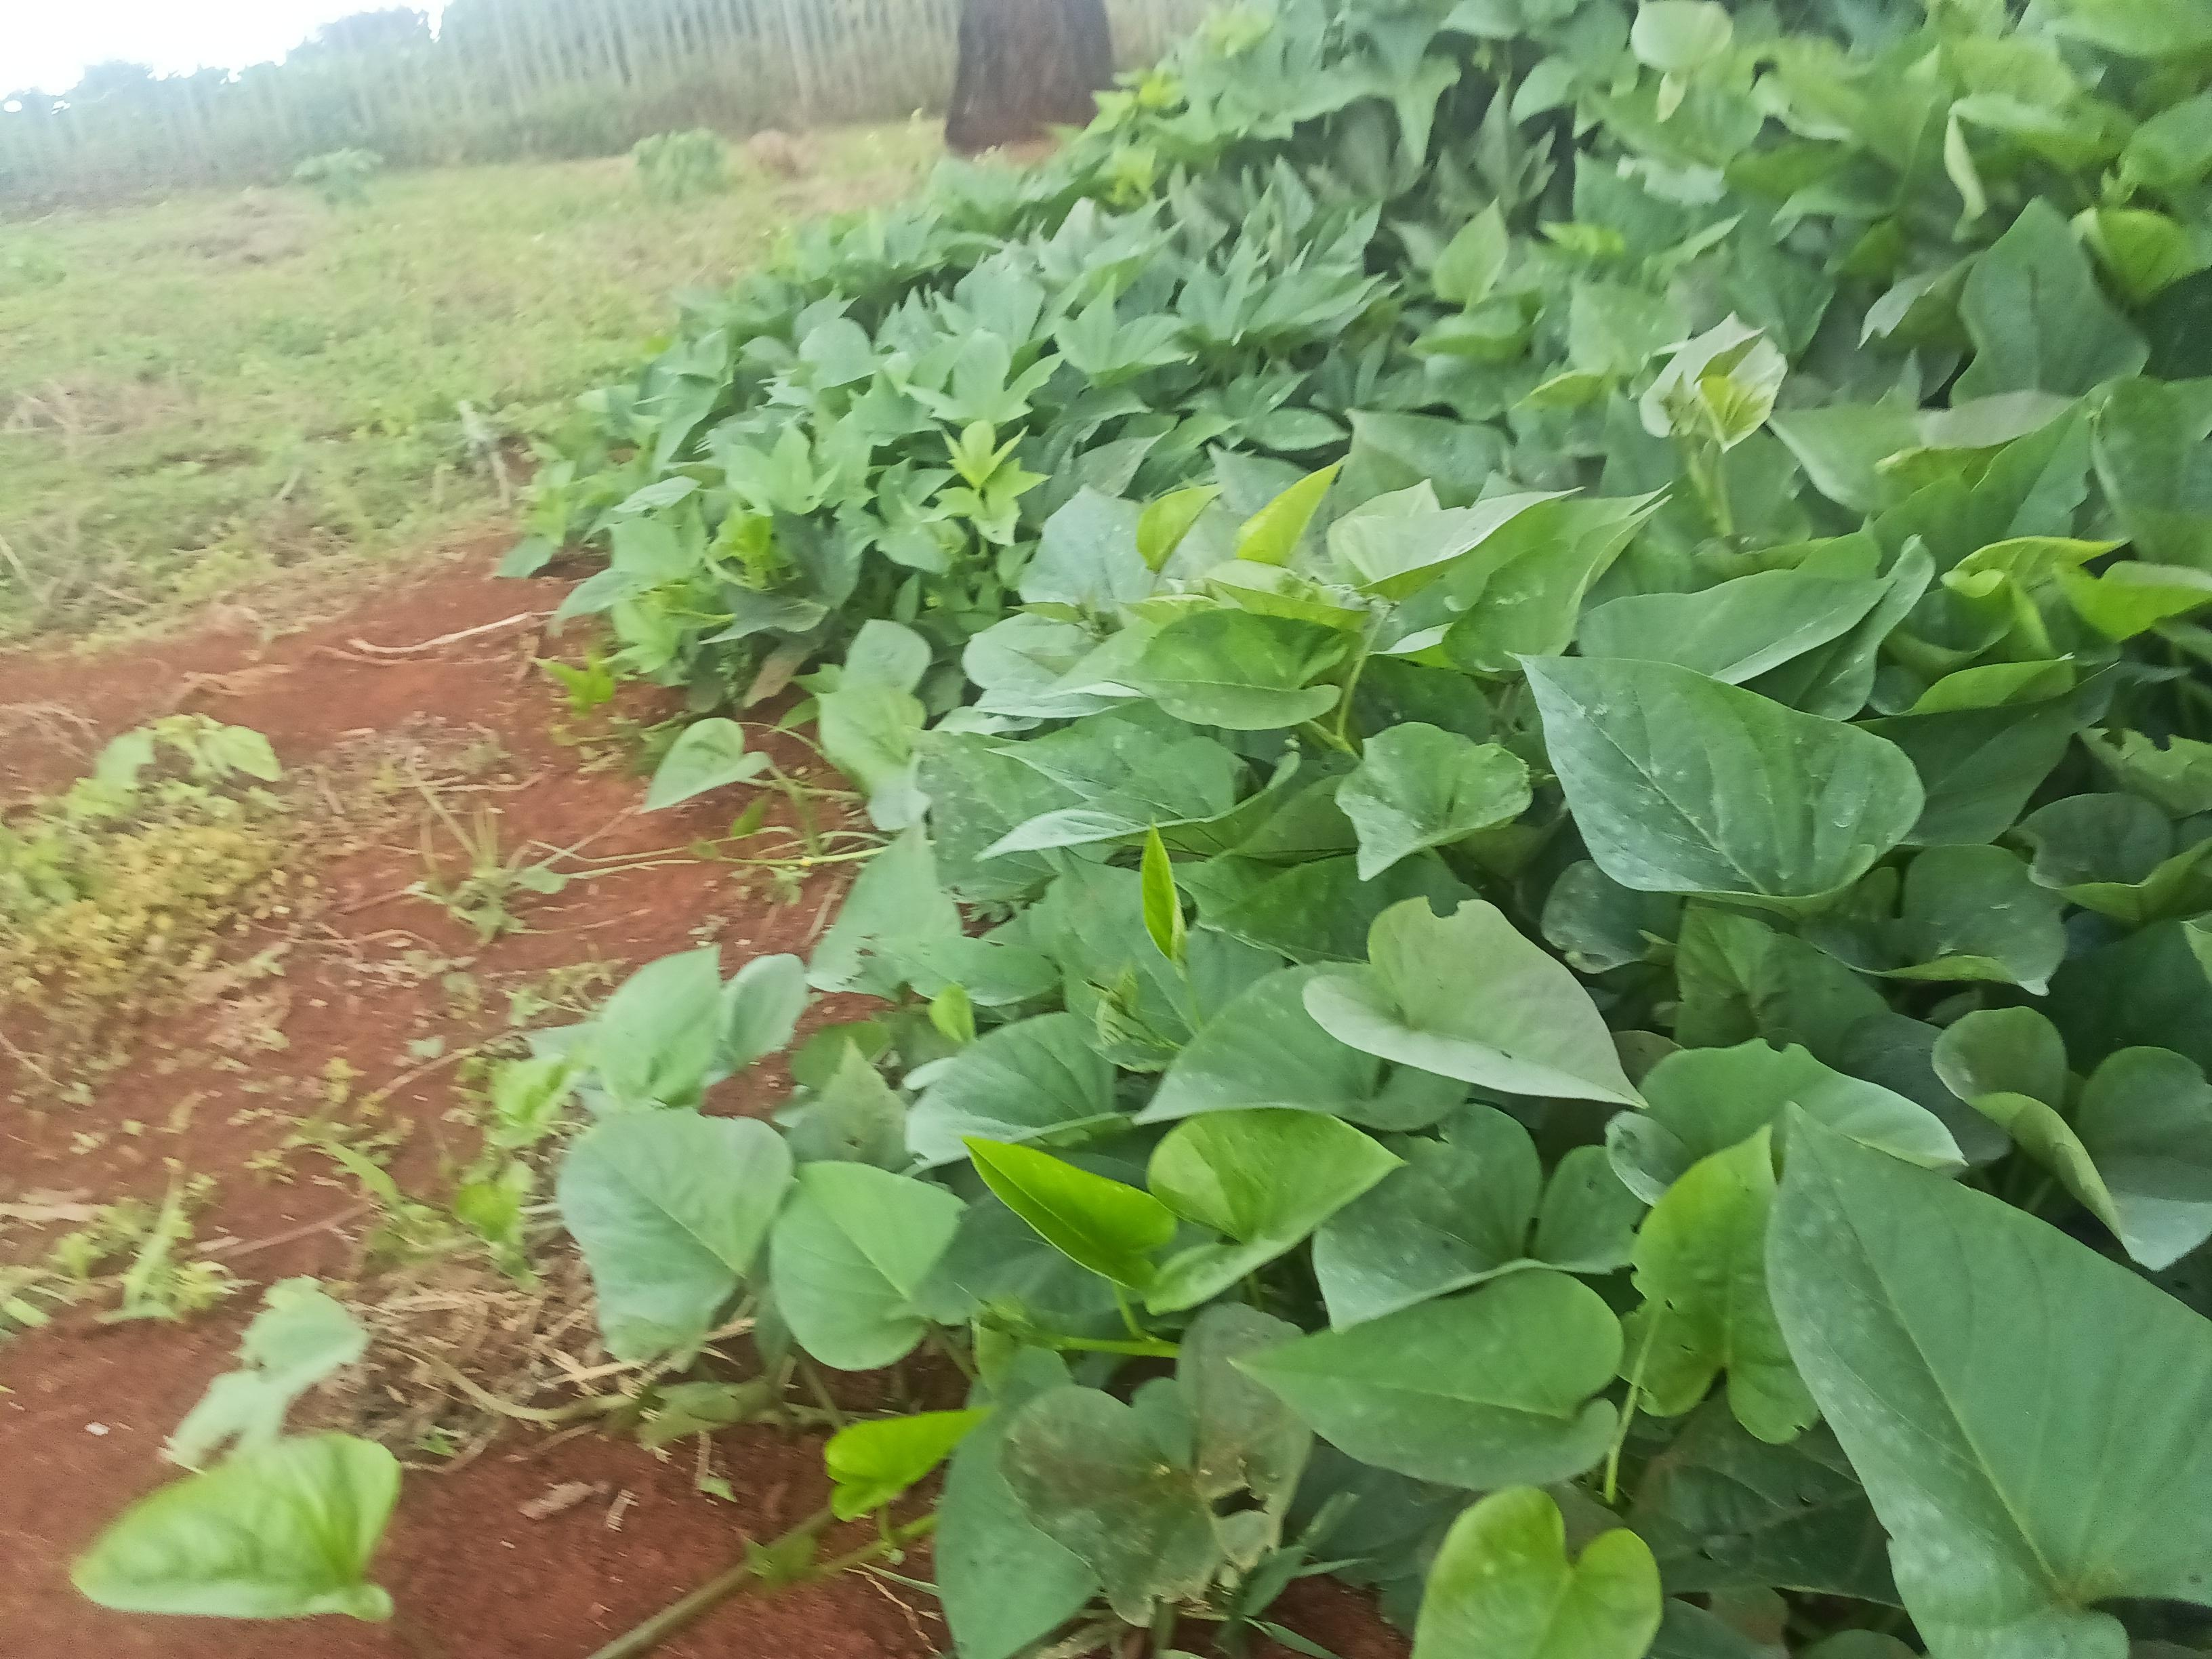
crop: sweet potato
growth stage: vegetative
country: Kenya
